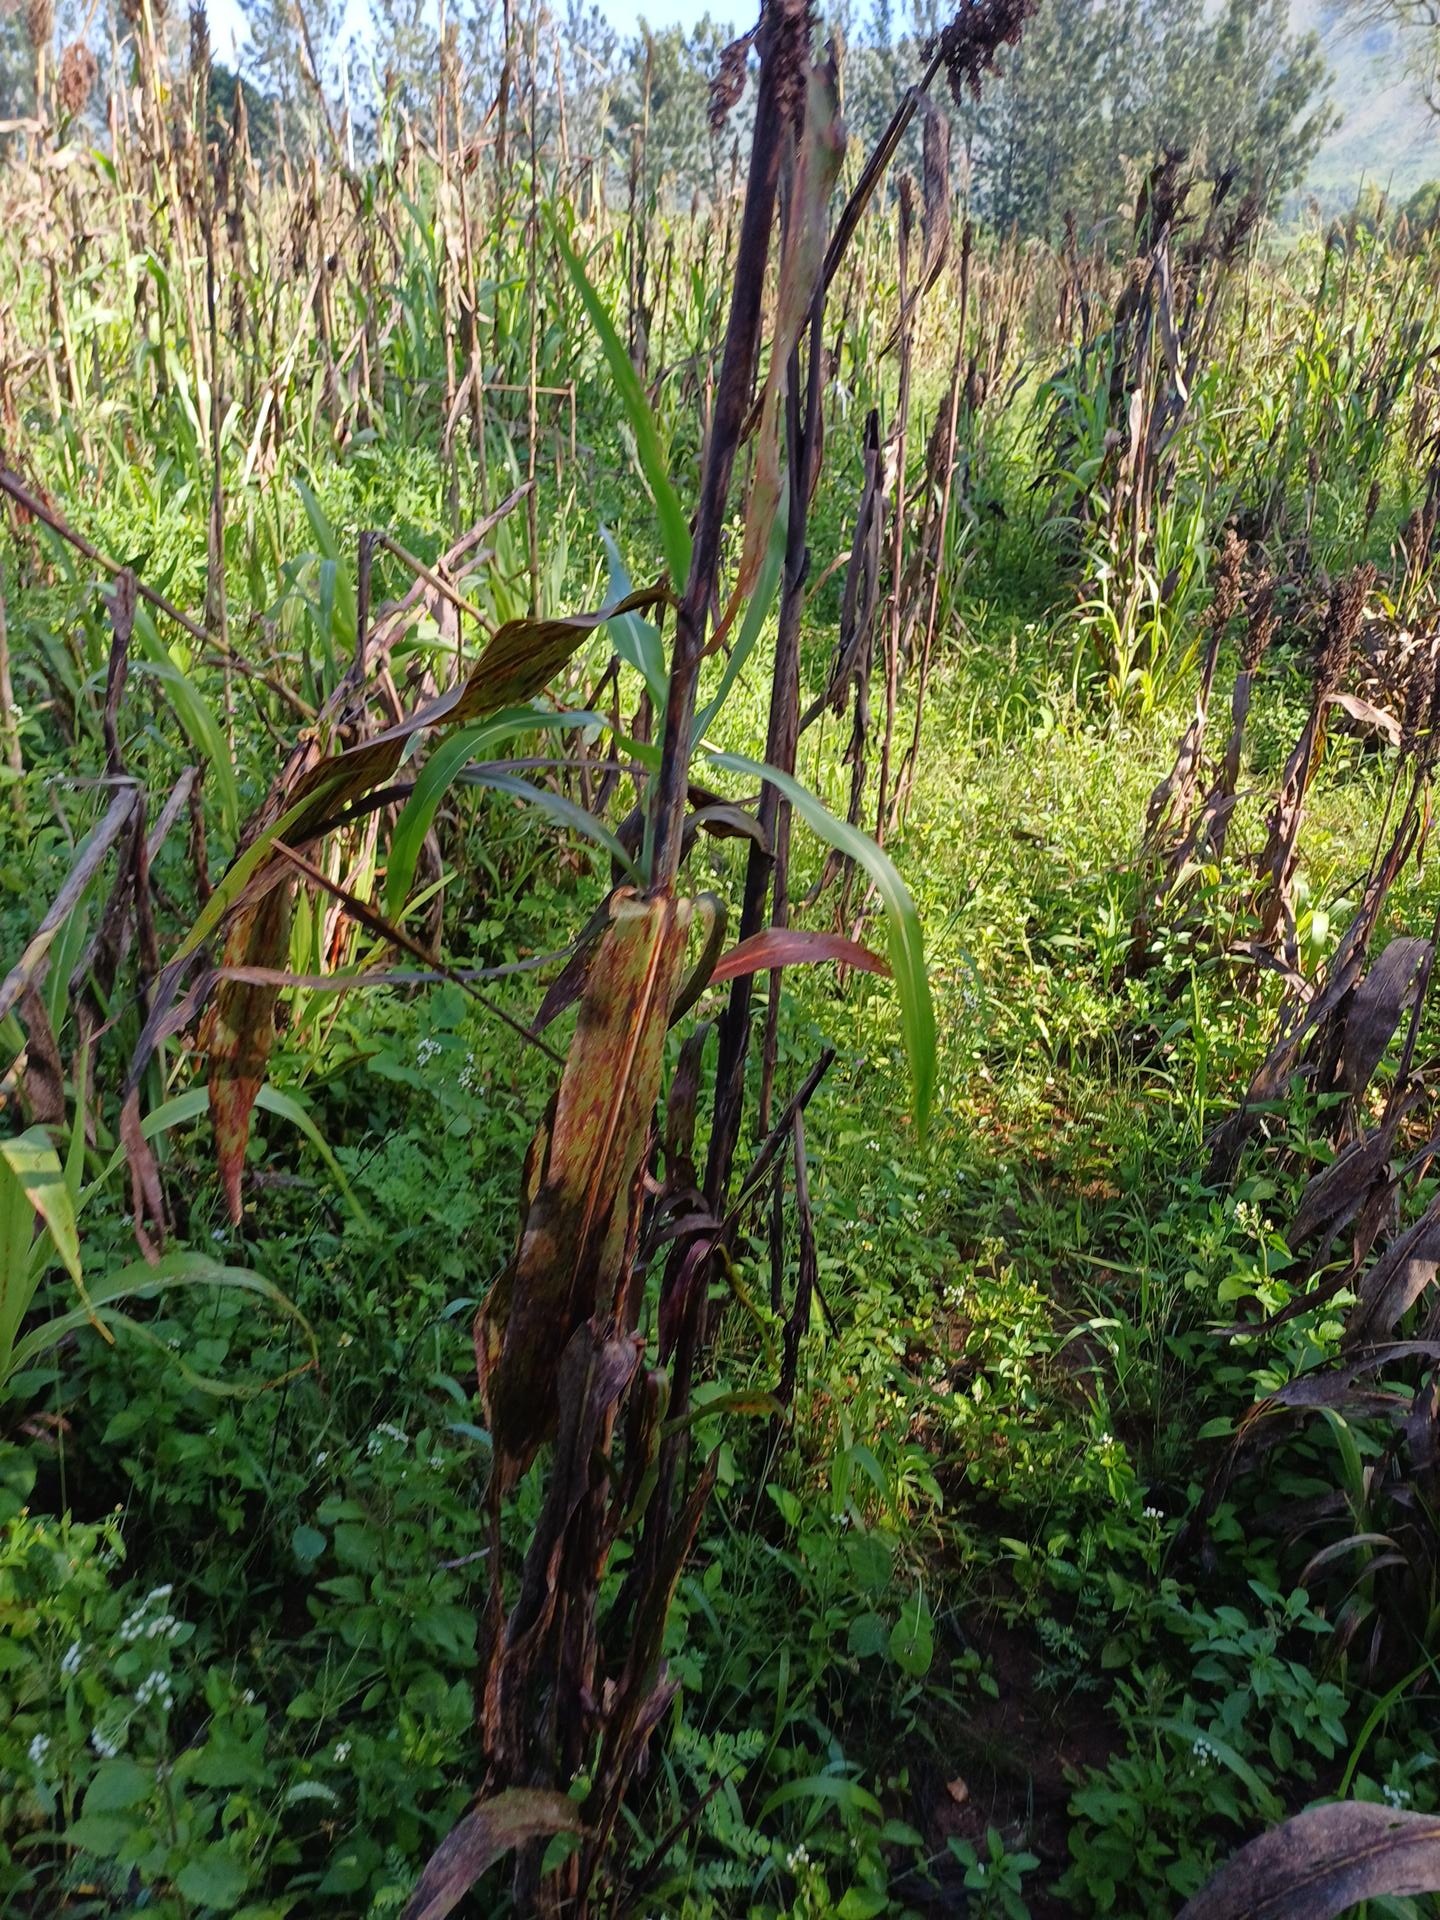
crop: sorghum
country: Kenya
